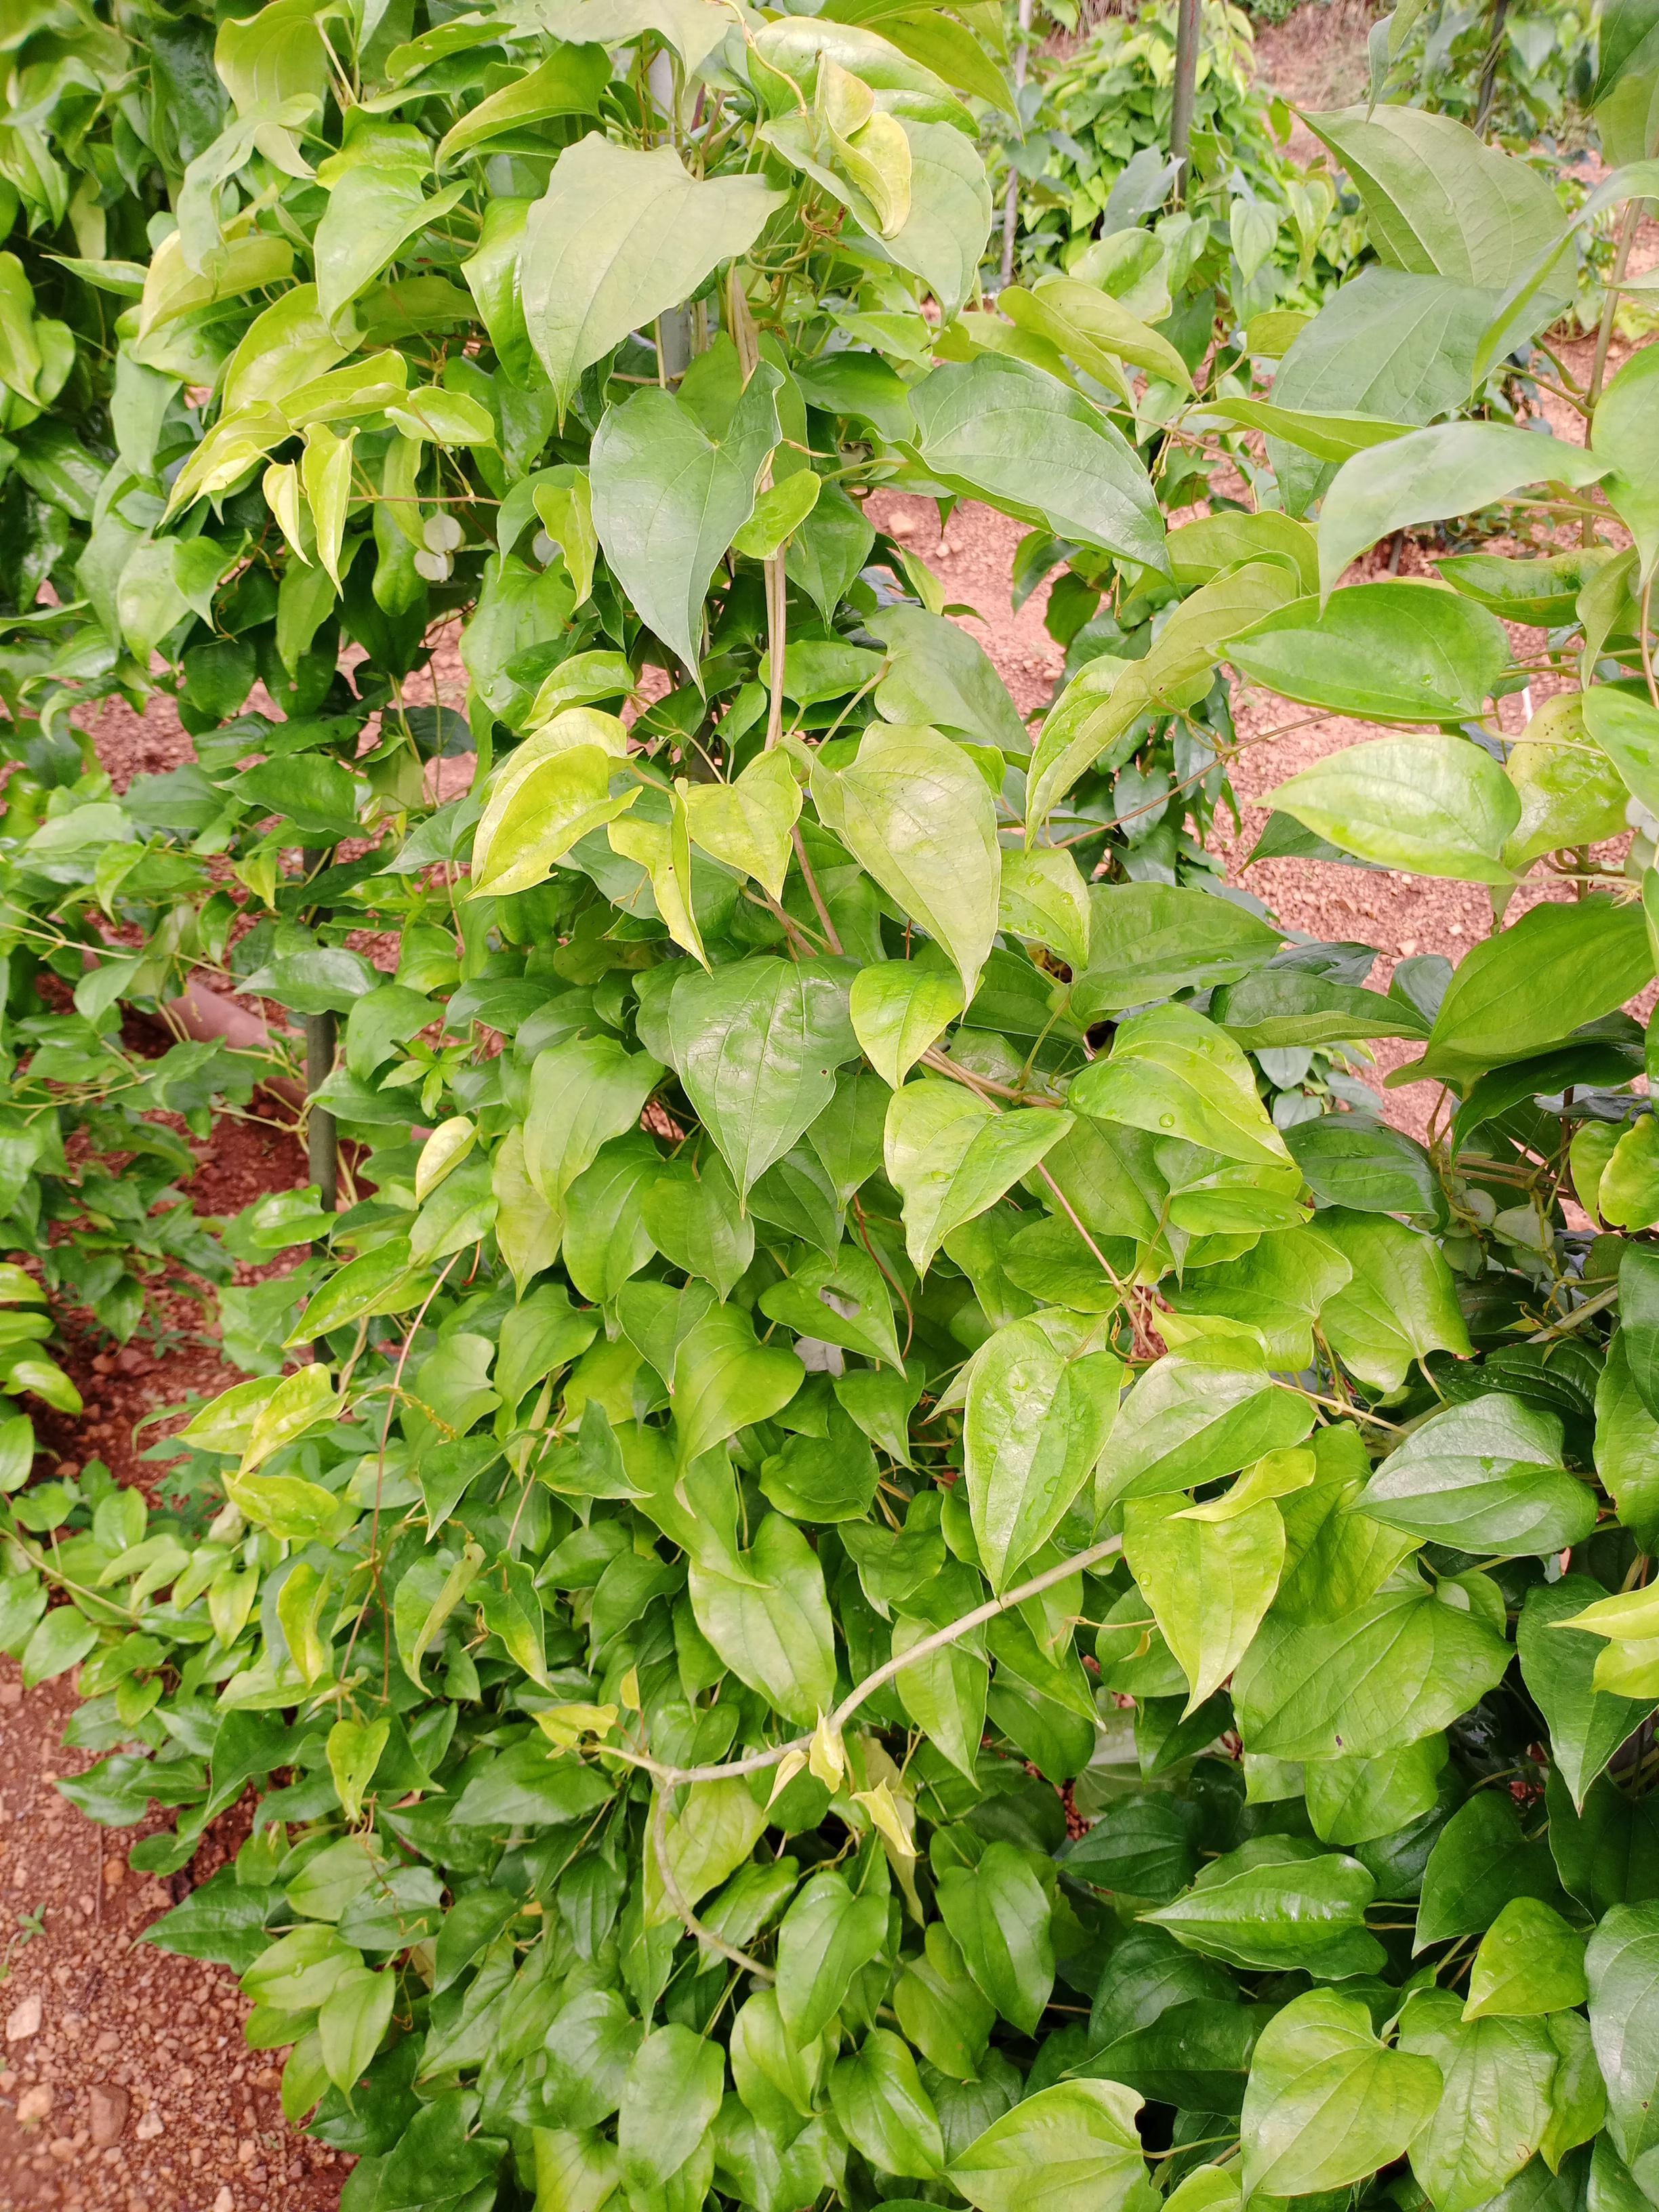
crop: yam
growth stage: vegetative
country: Nigeria
